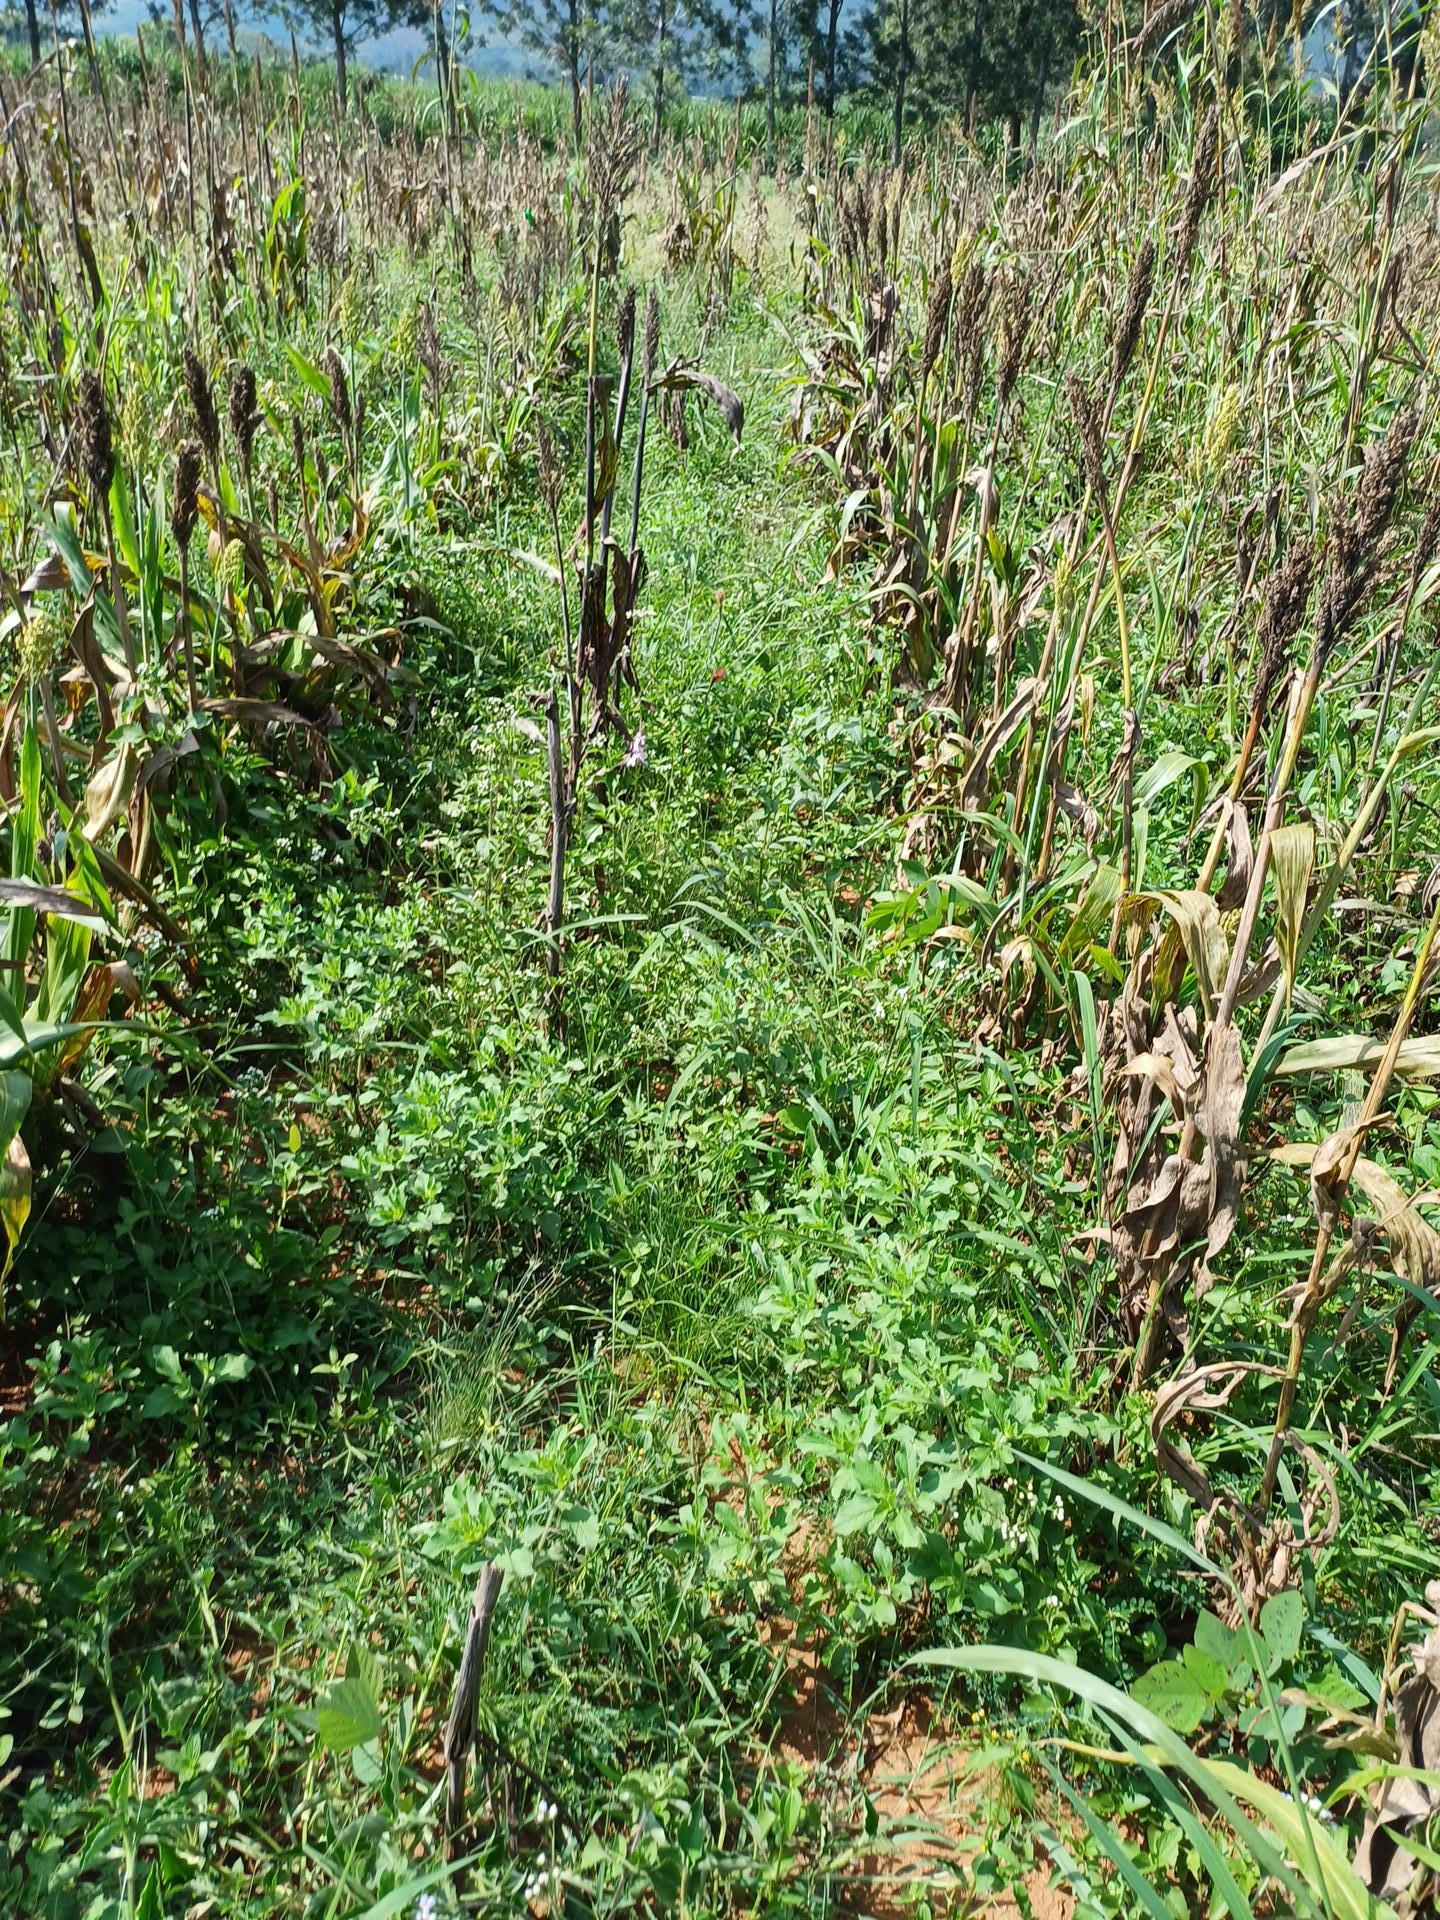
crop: sorghum
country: Kenya
